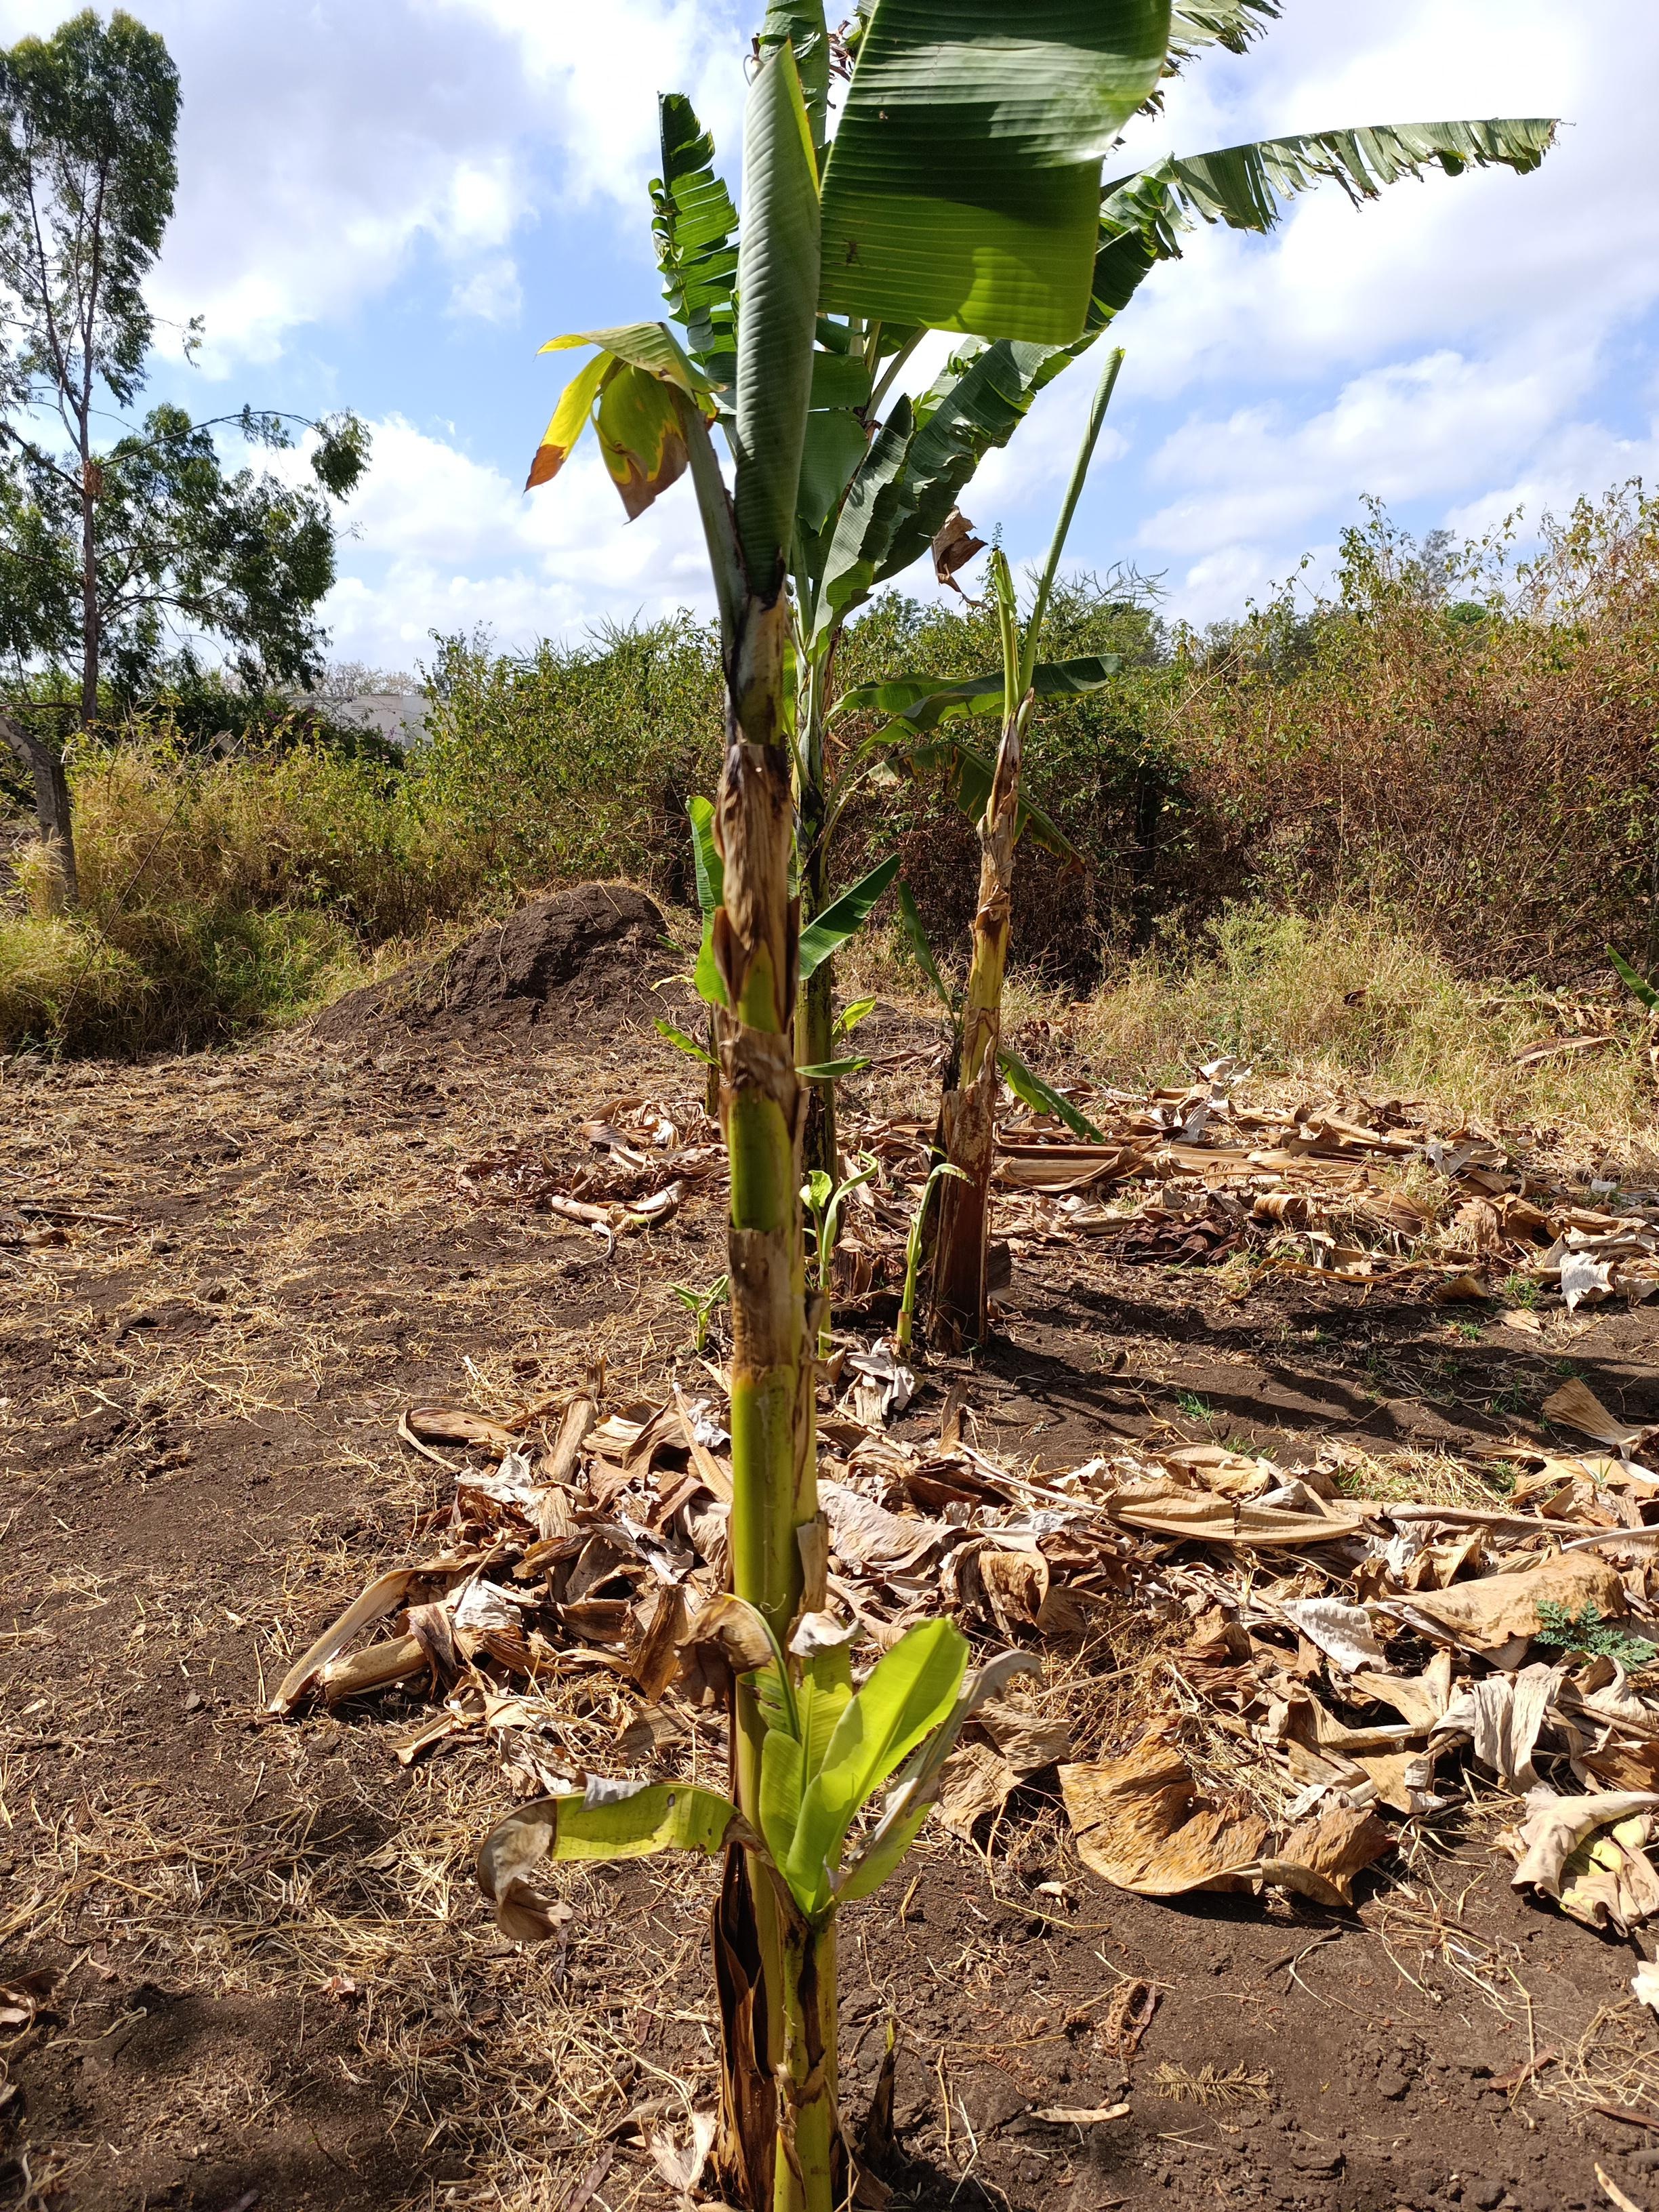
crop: banana
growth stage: vegetative
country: Tanzania
